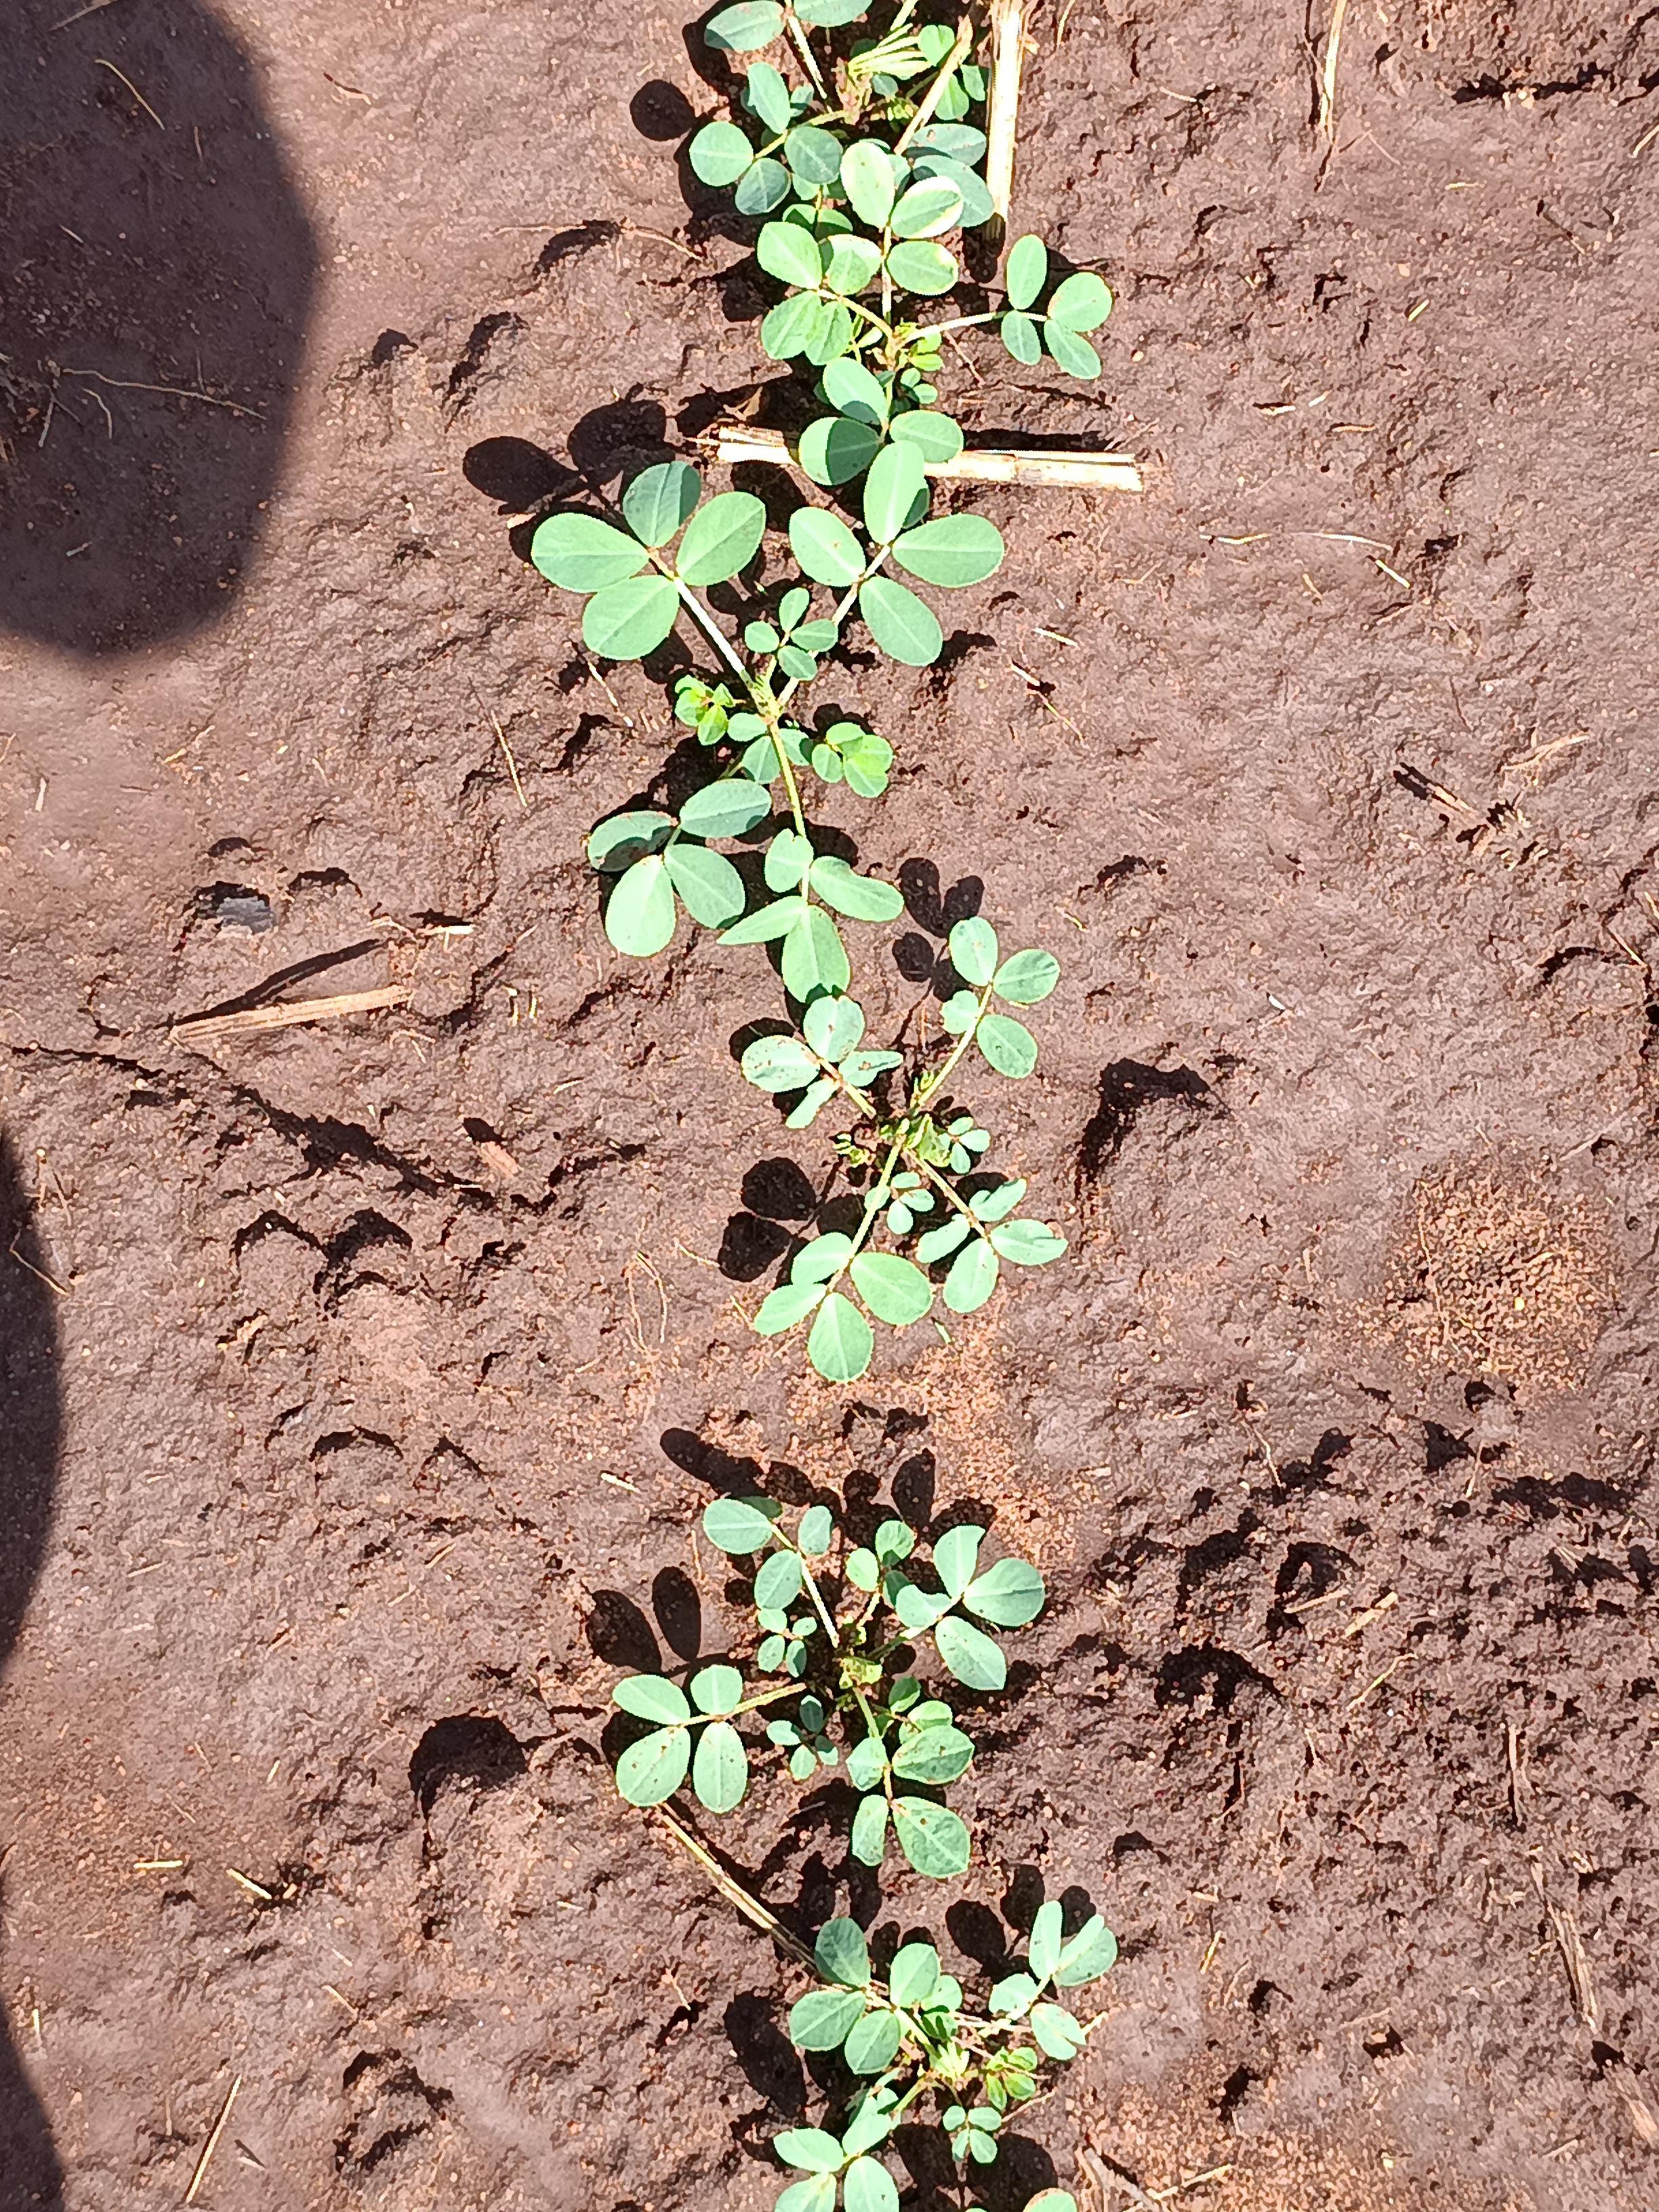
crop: groundnut
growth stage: vegetative
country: Kenya
